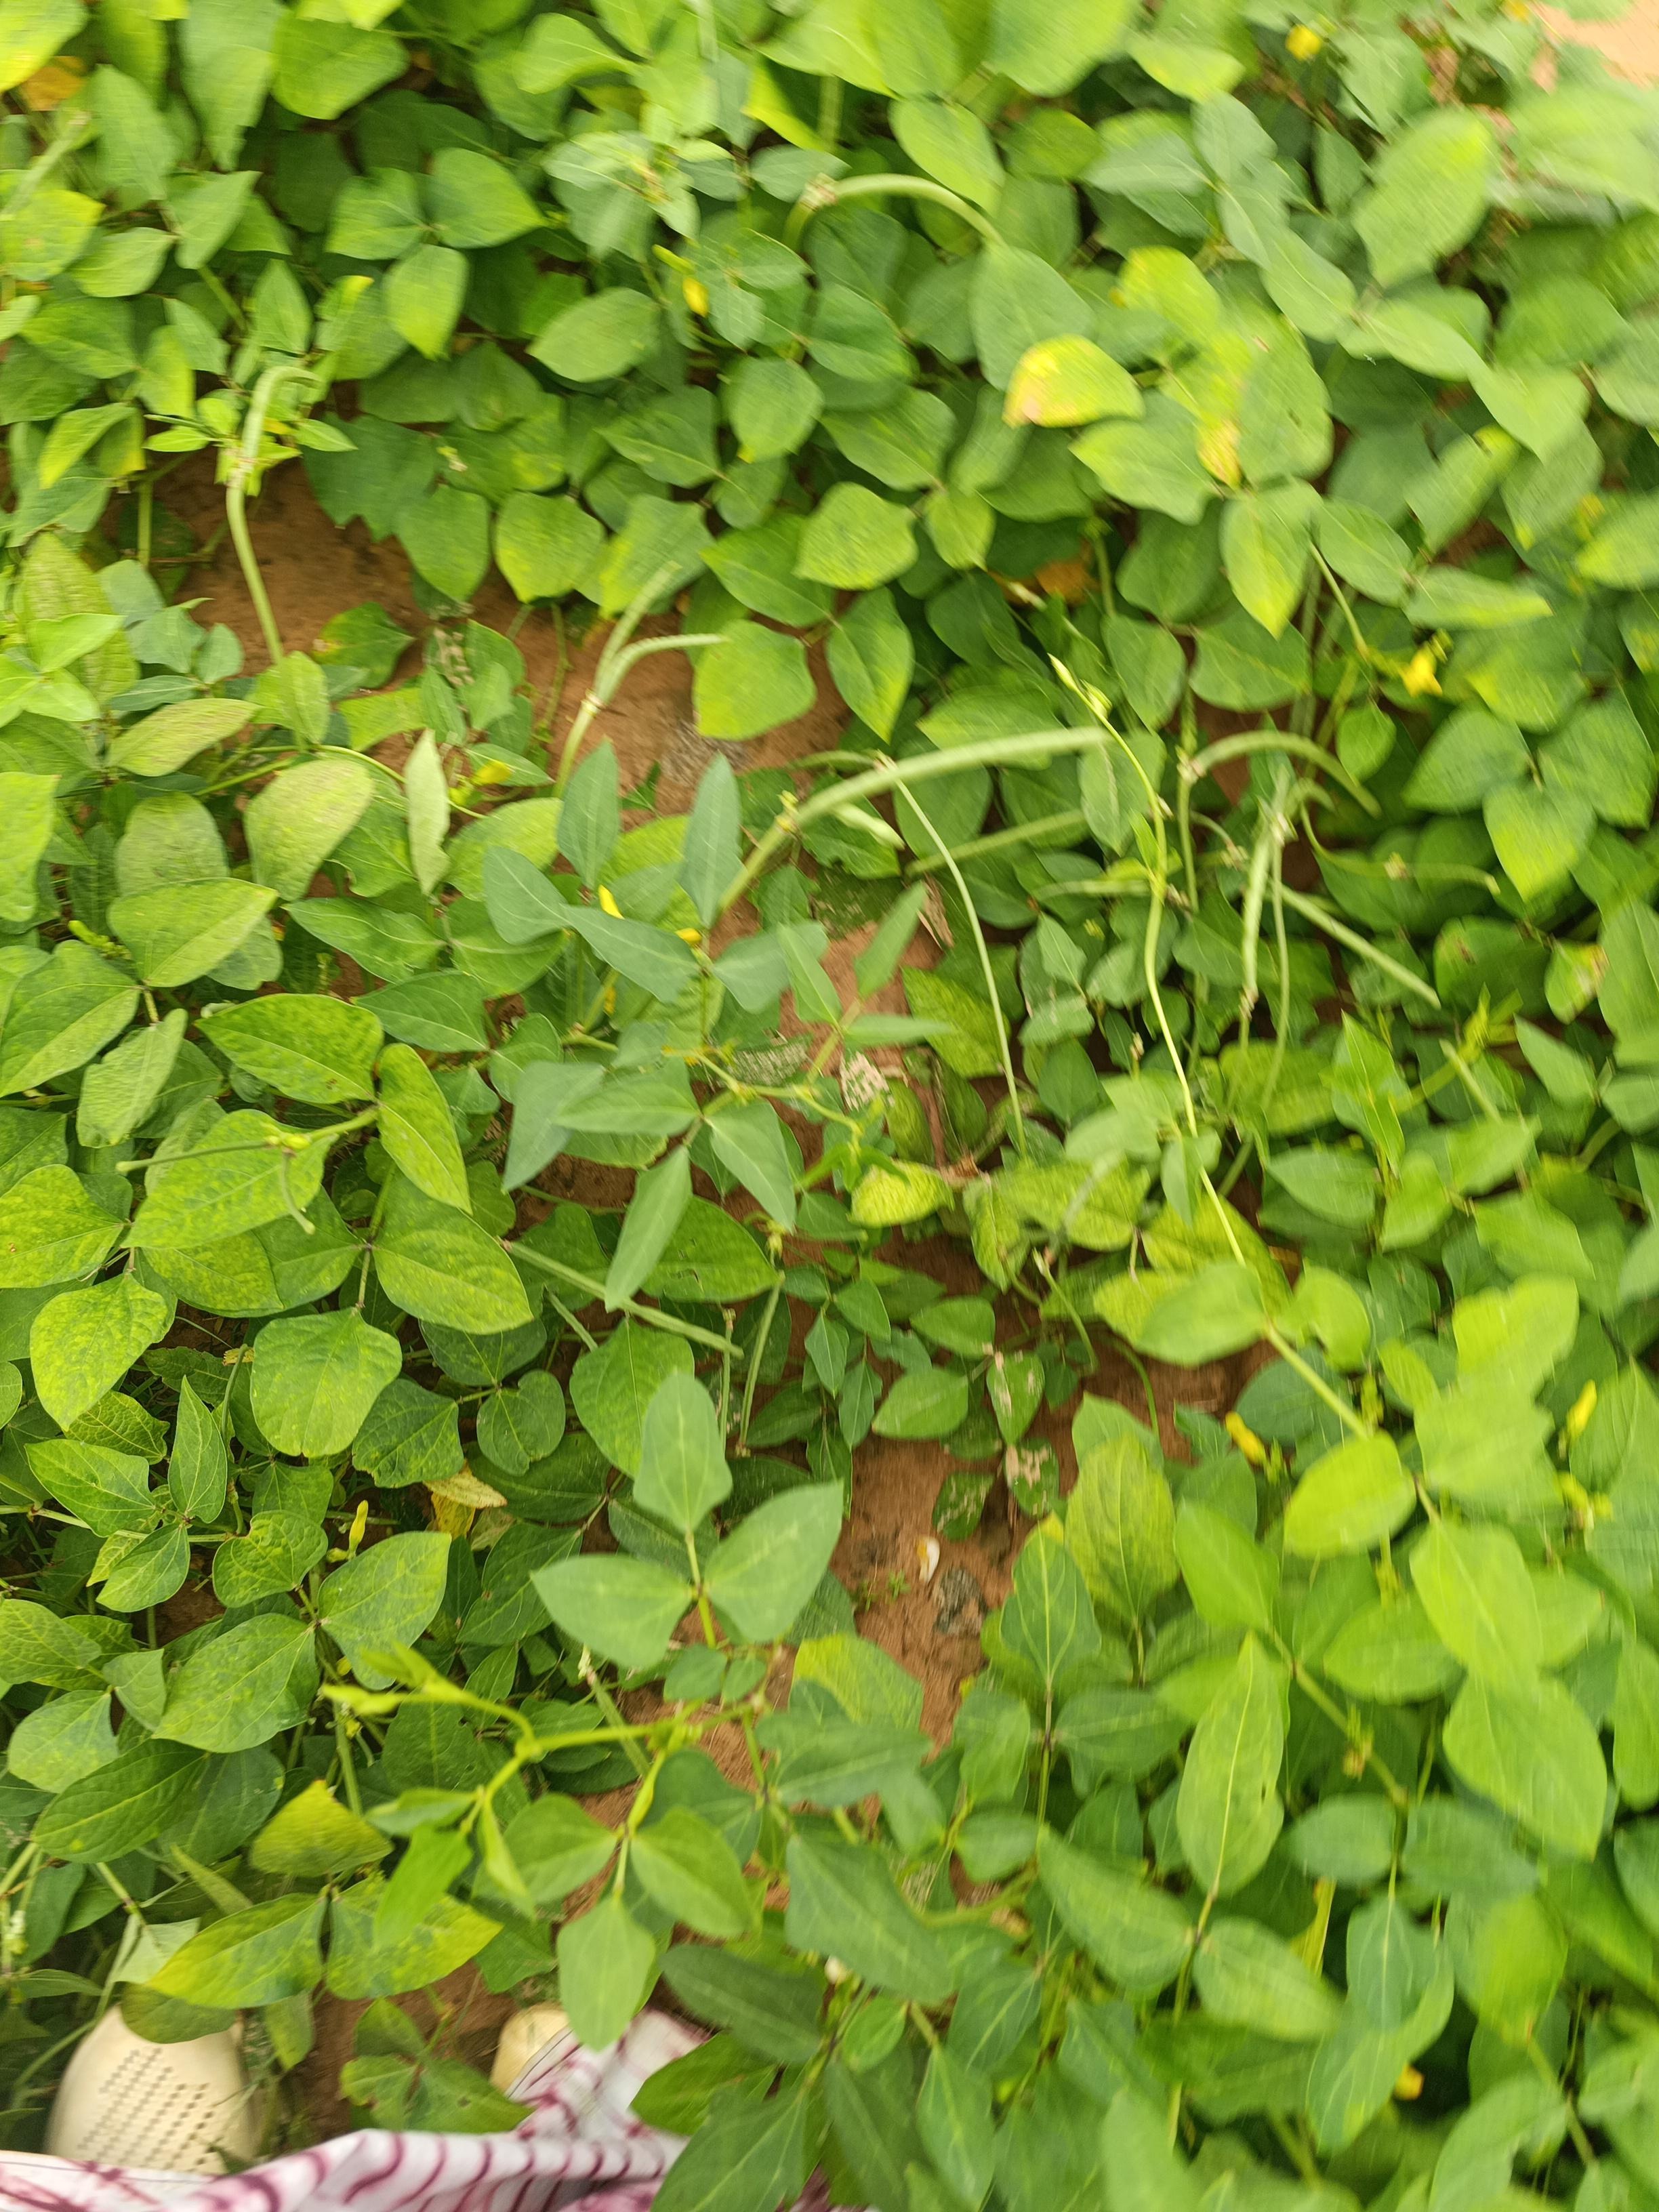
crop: cowpea
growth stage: development pod
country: Nigeria
